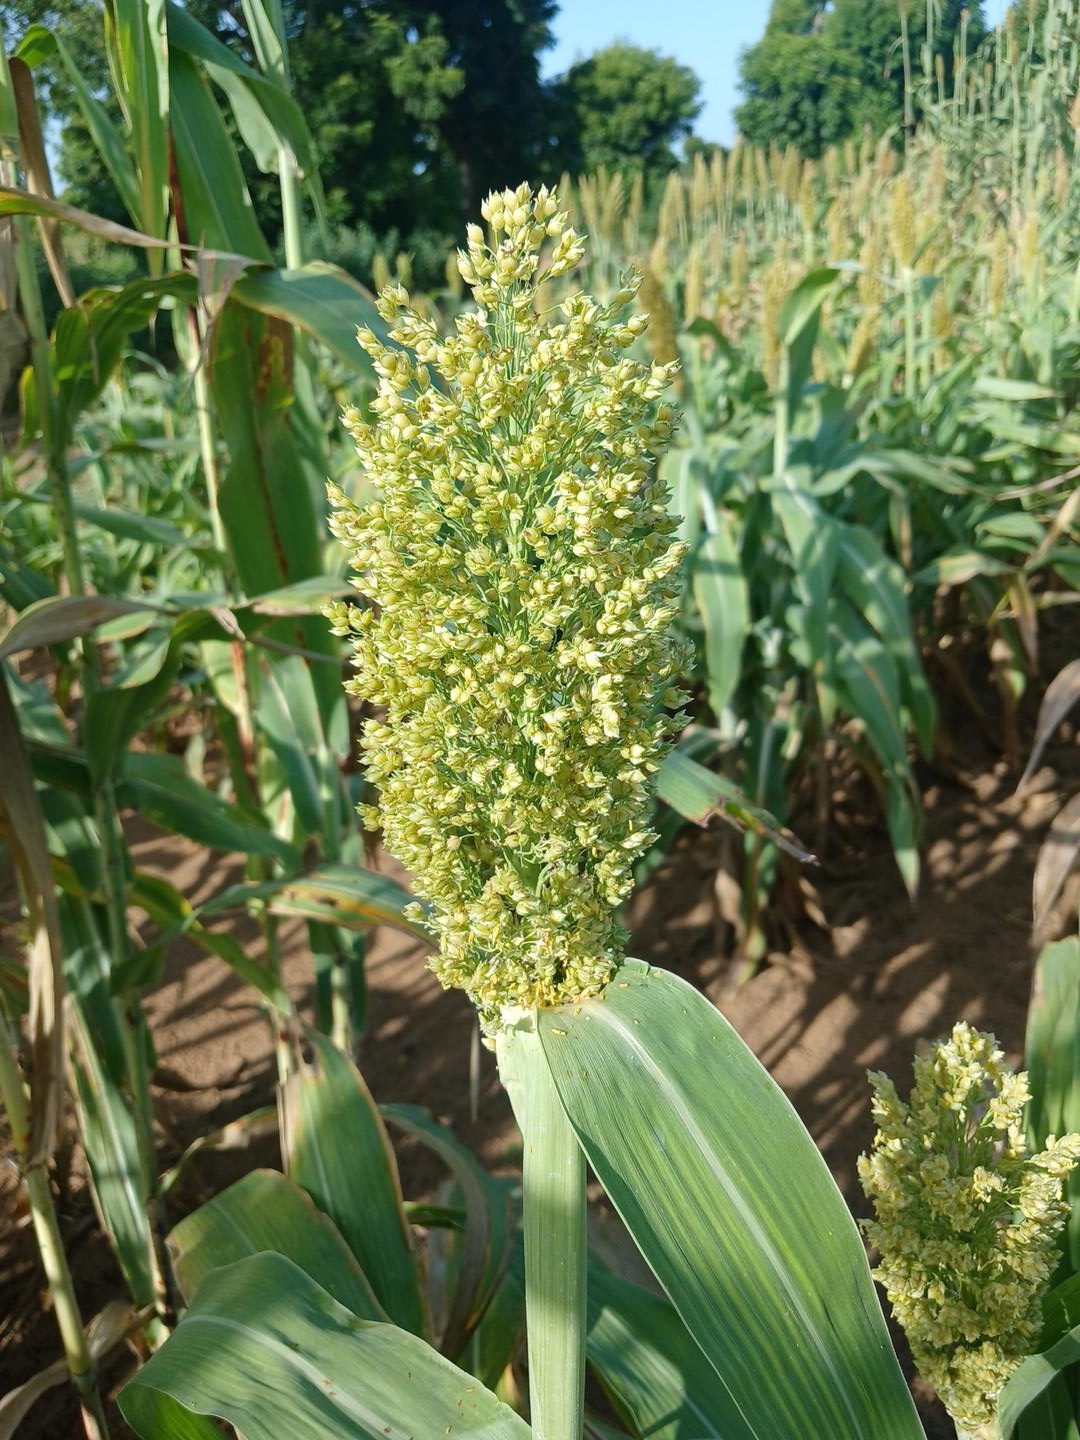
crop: sorghum
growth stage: filling grain
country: Senegal
